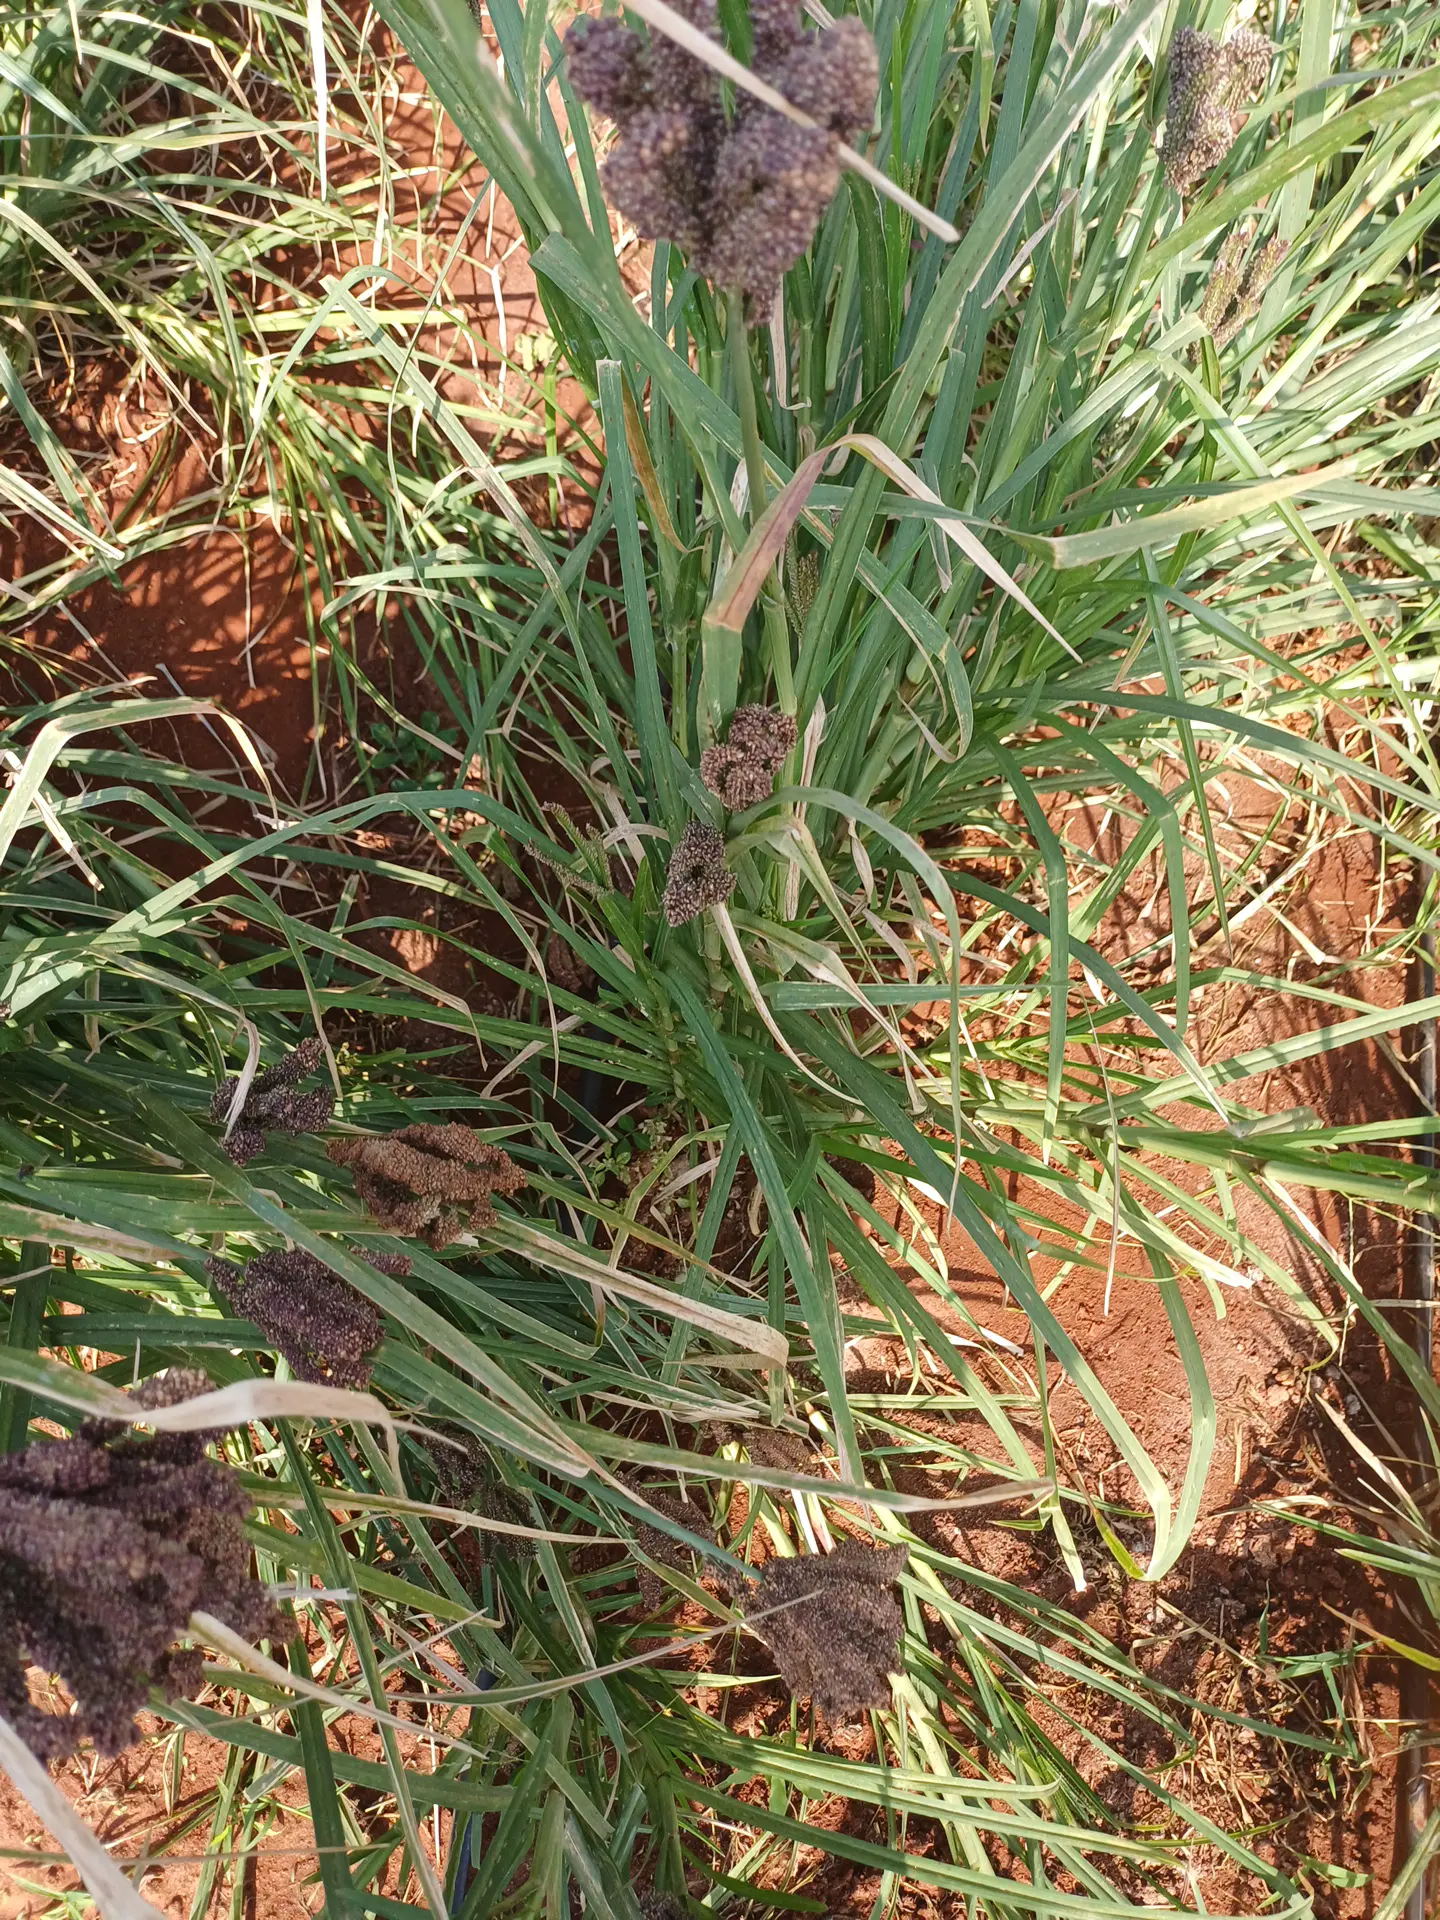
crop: finger millet
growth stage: filling grain
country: Kenya
